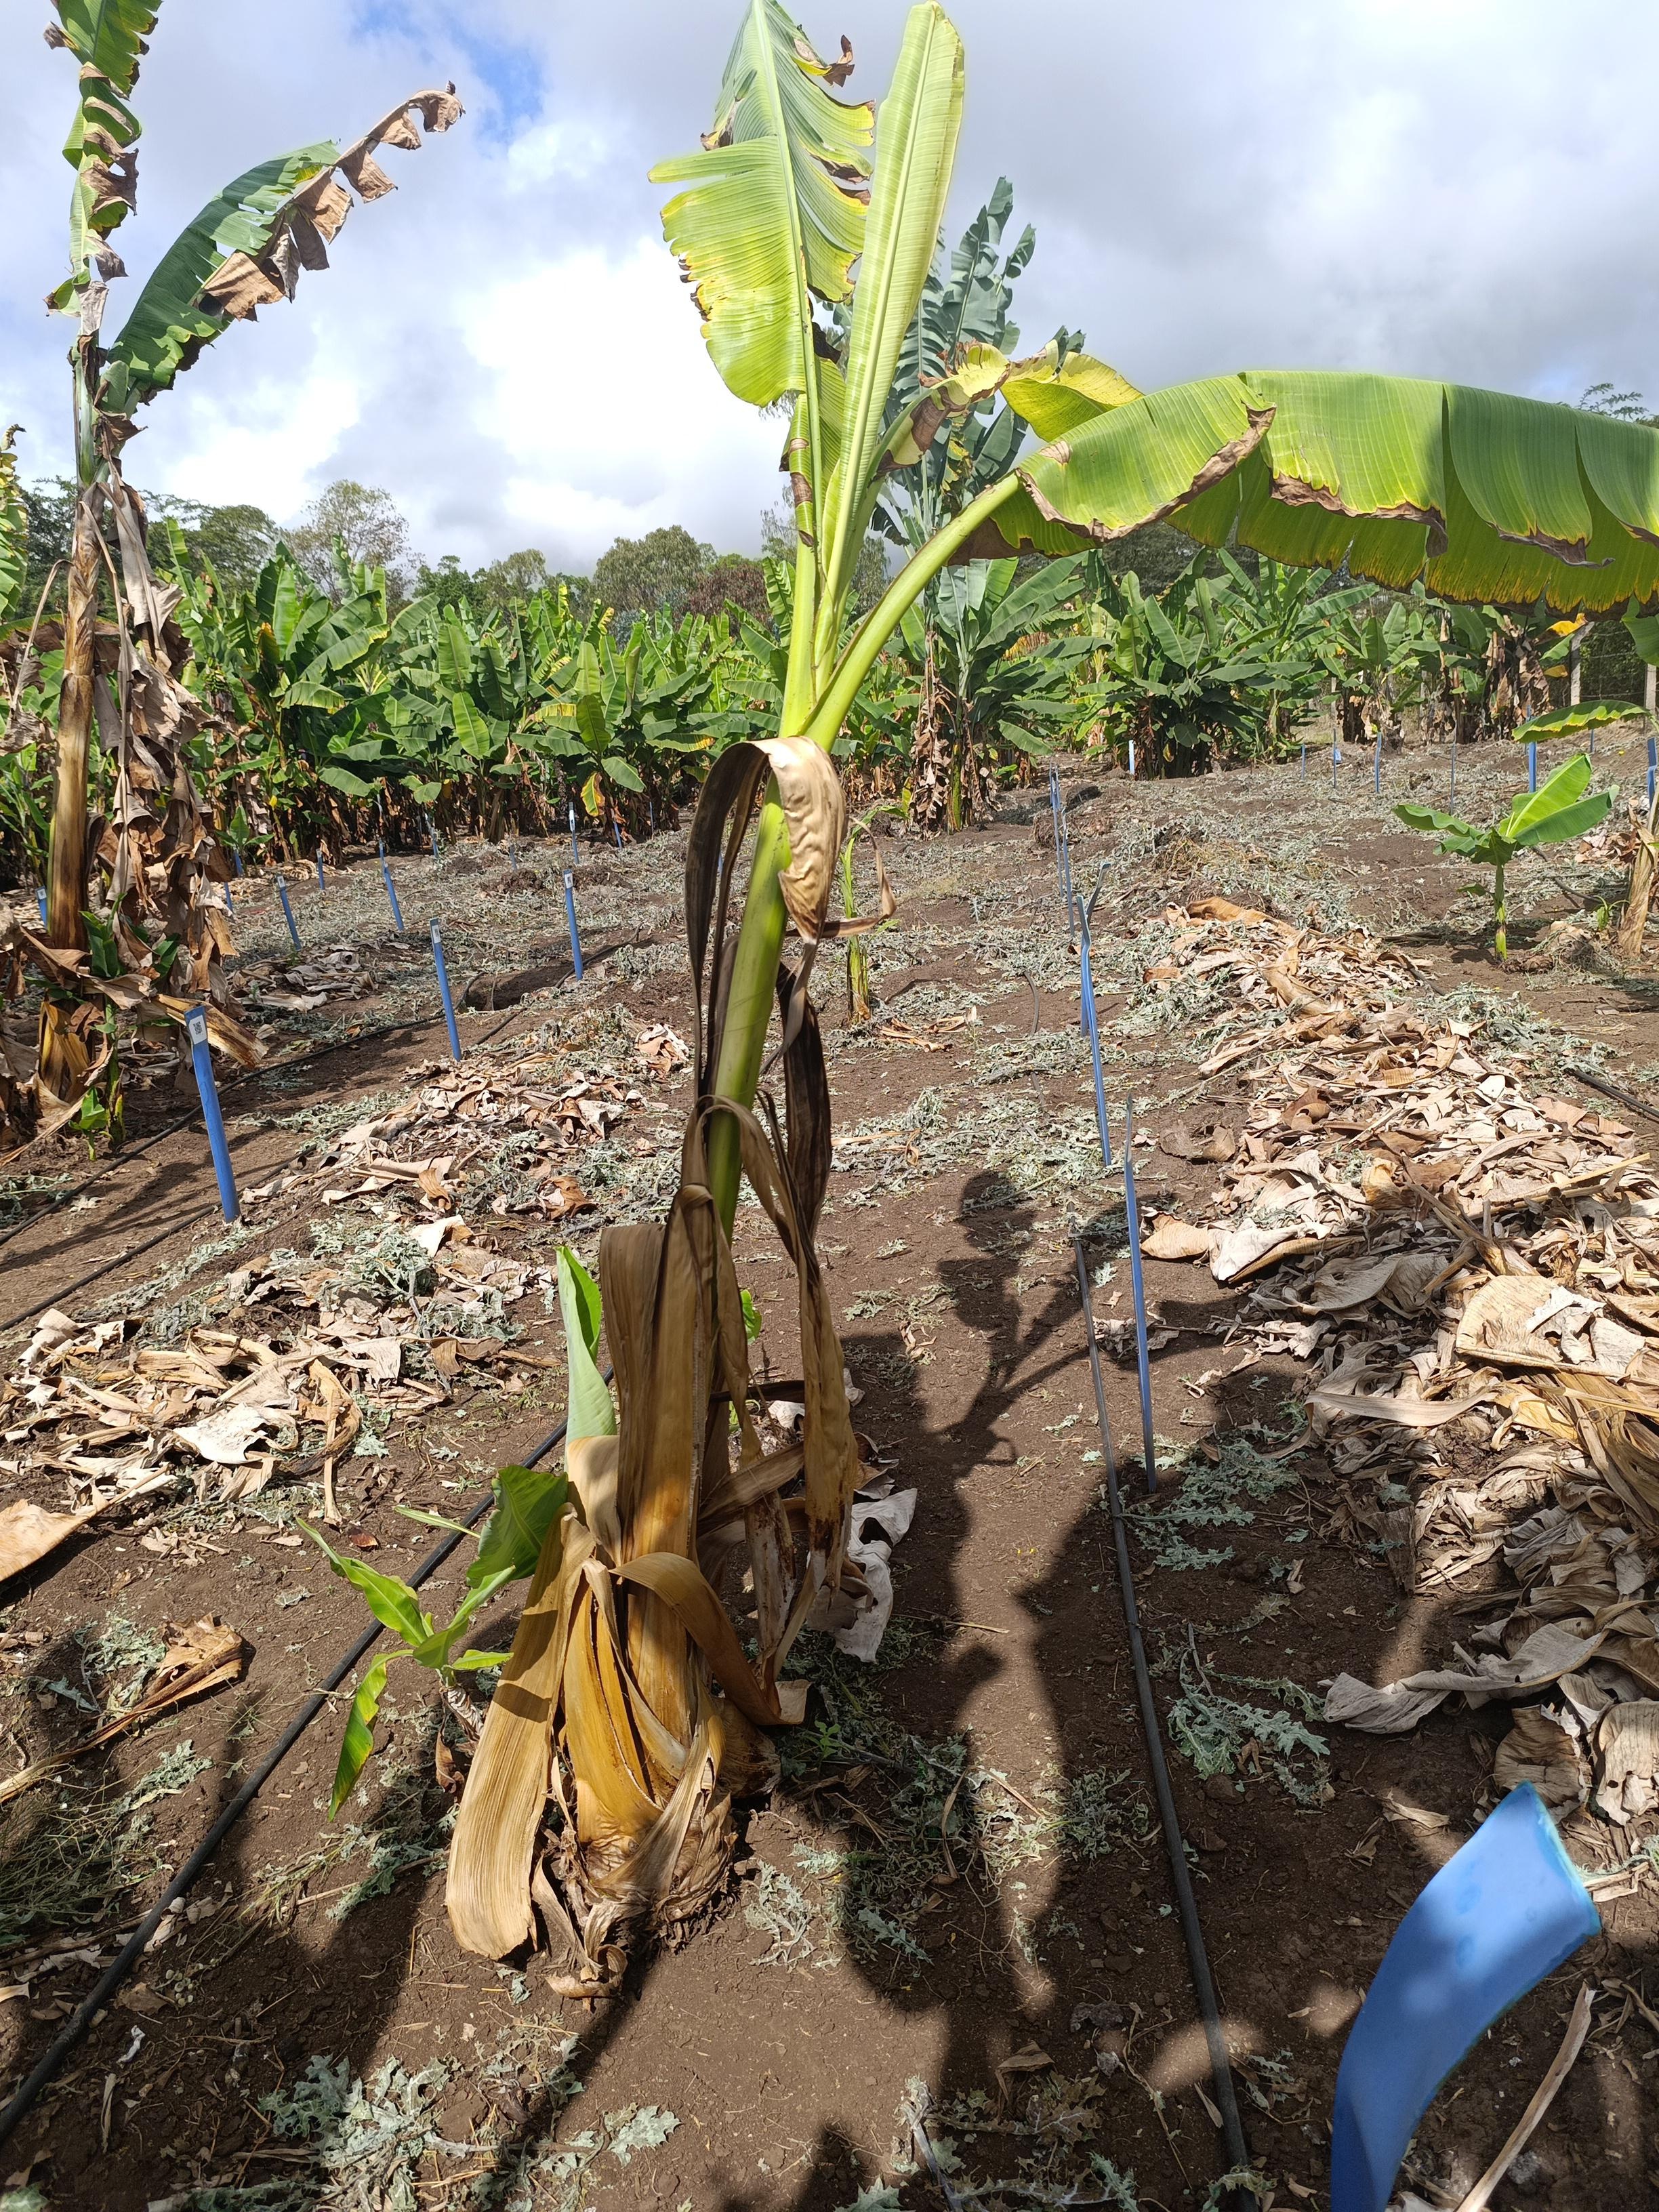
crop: banana
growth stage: vegetative
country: Tanzania
